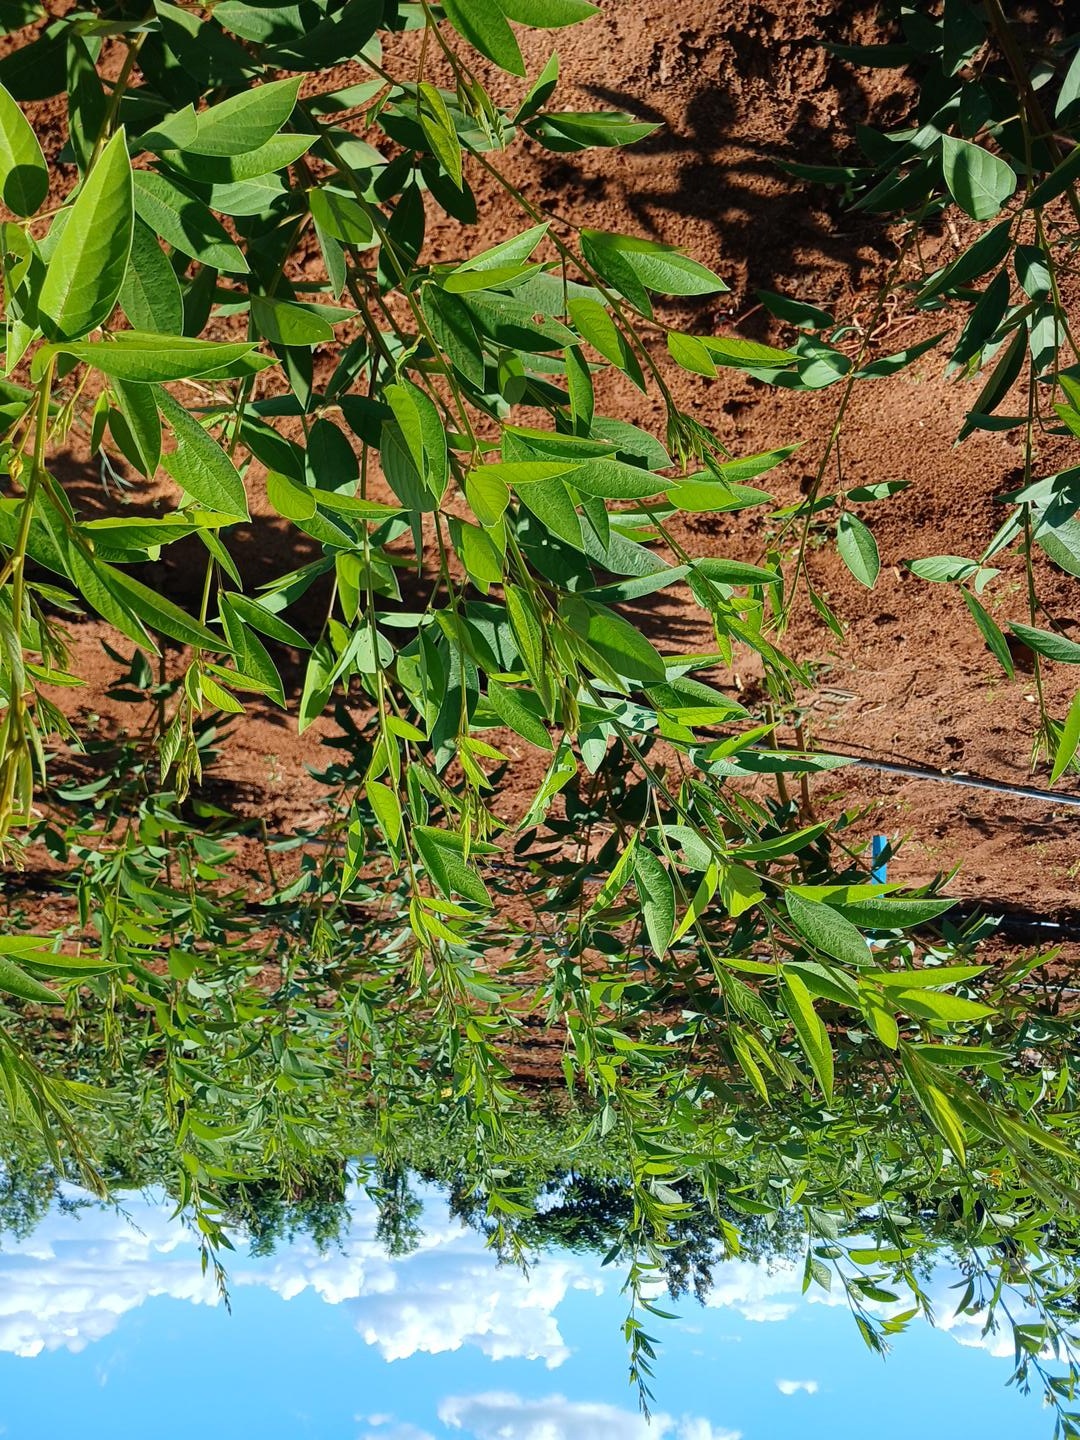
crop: pigeonpea
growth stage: vegetative
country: Kenya
